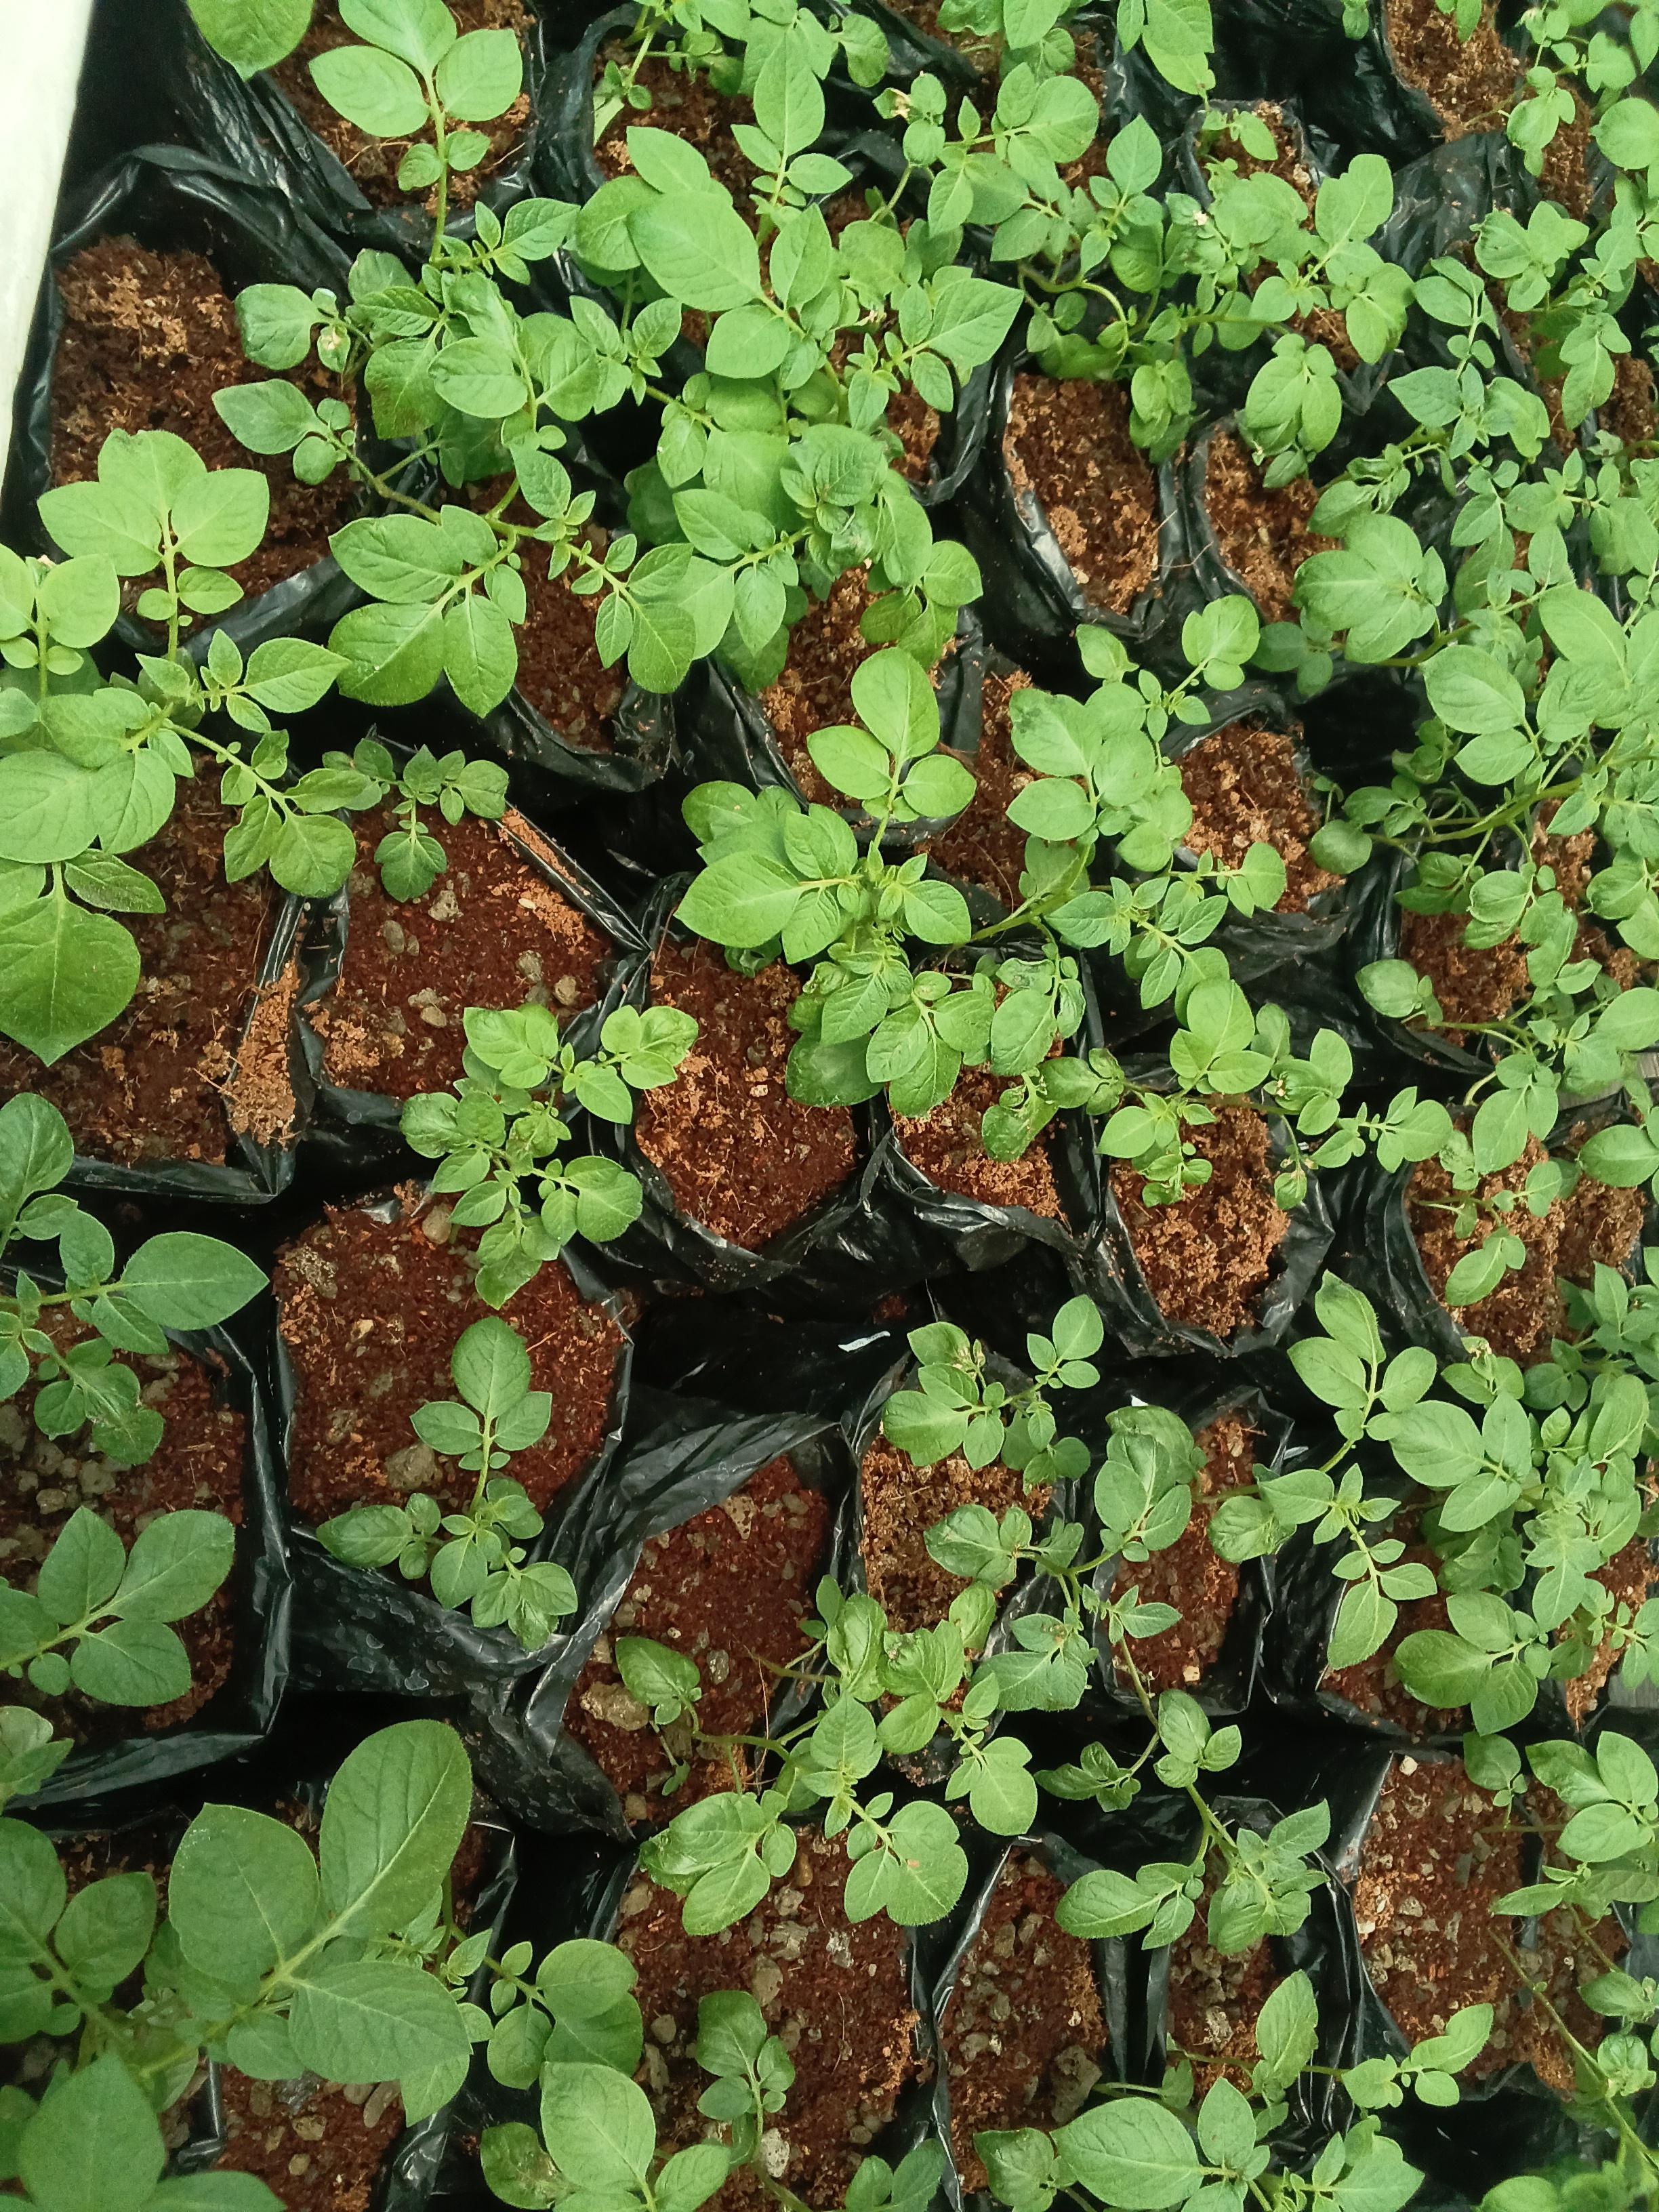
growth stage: emergence sucker
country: Kenya
